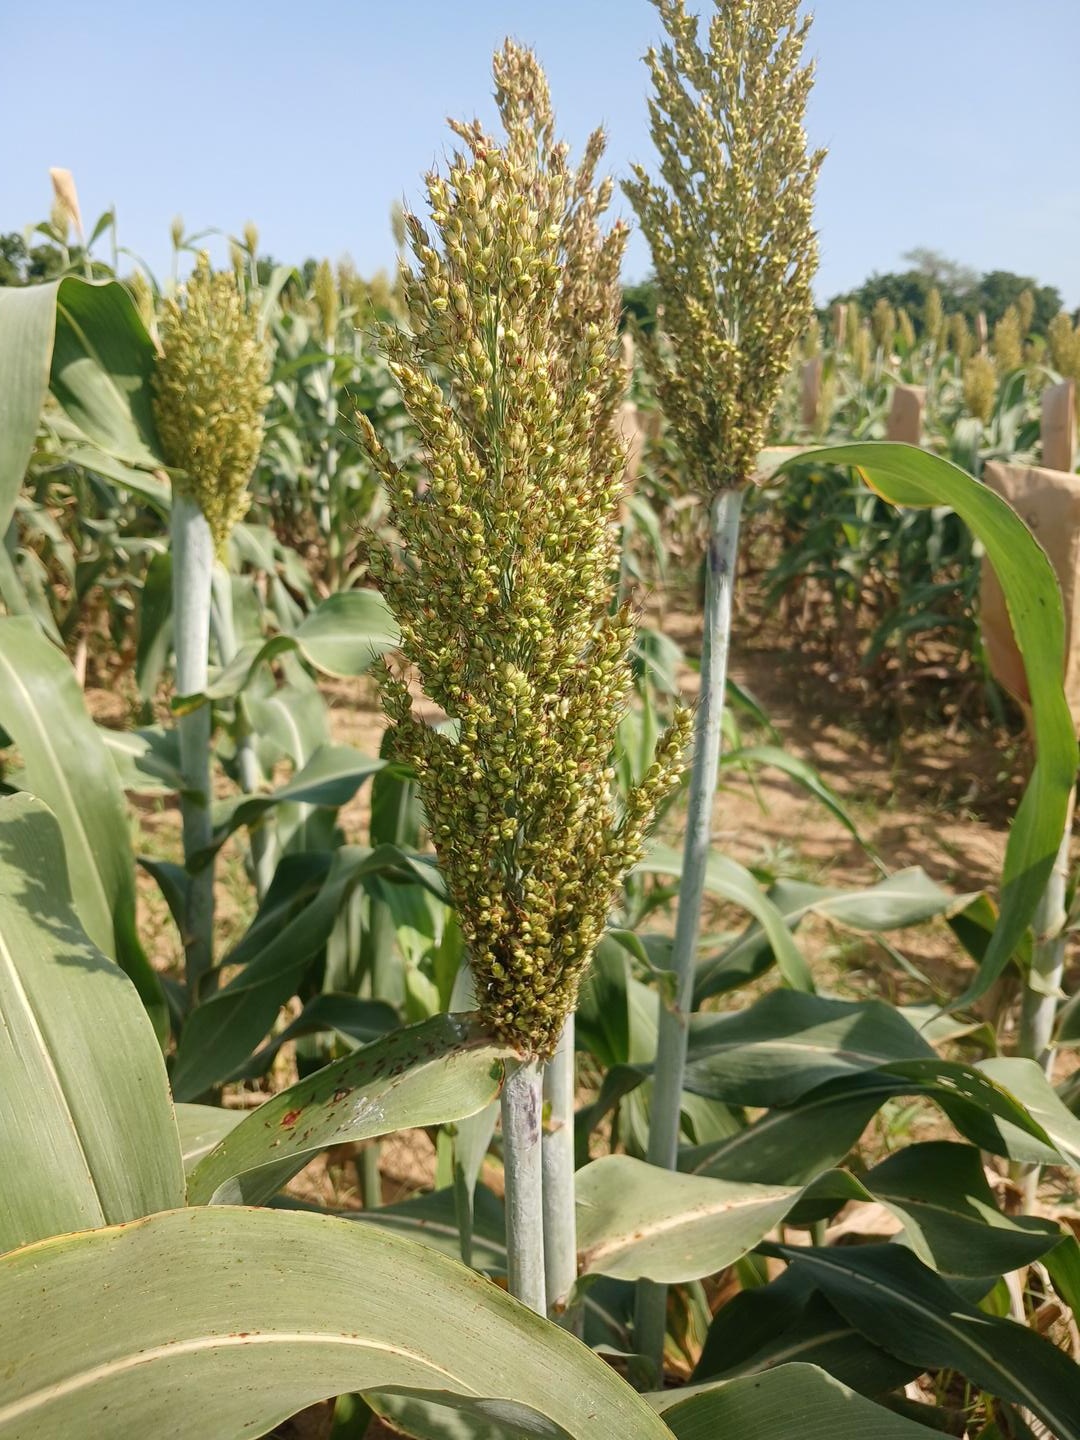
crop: sorghum
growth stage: filling grain
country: Senegal
